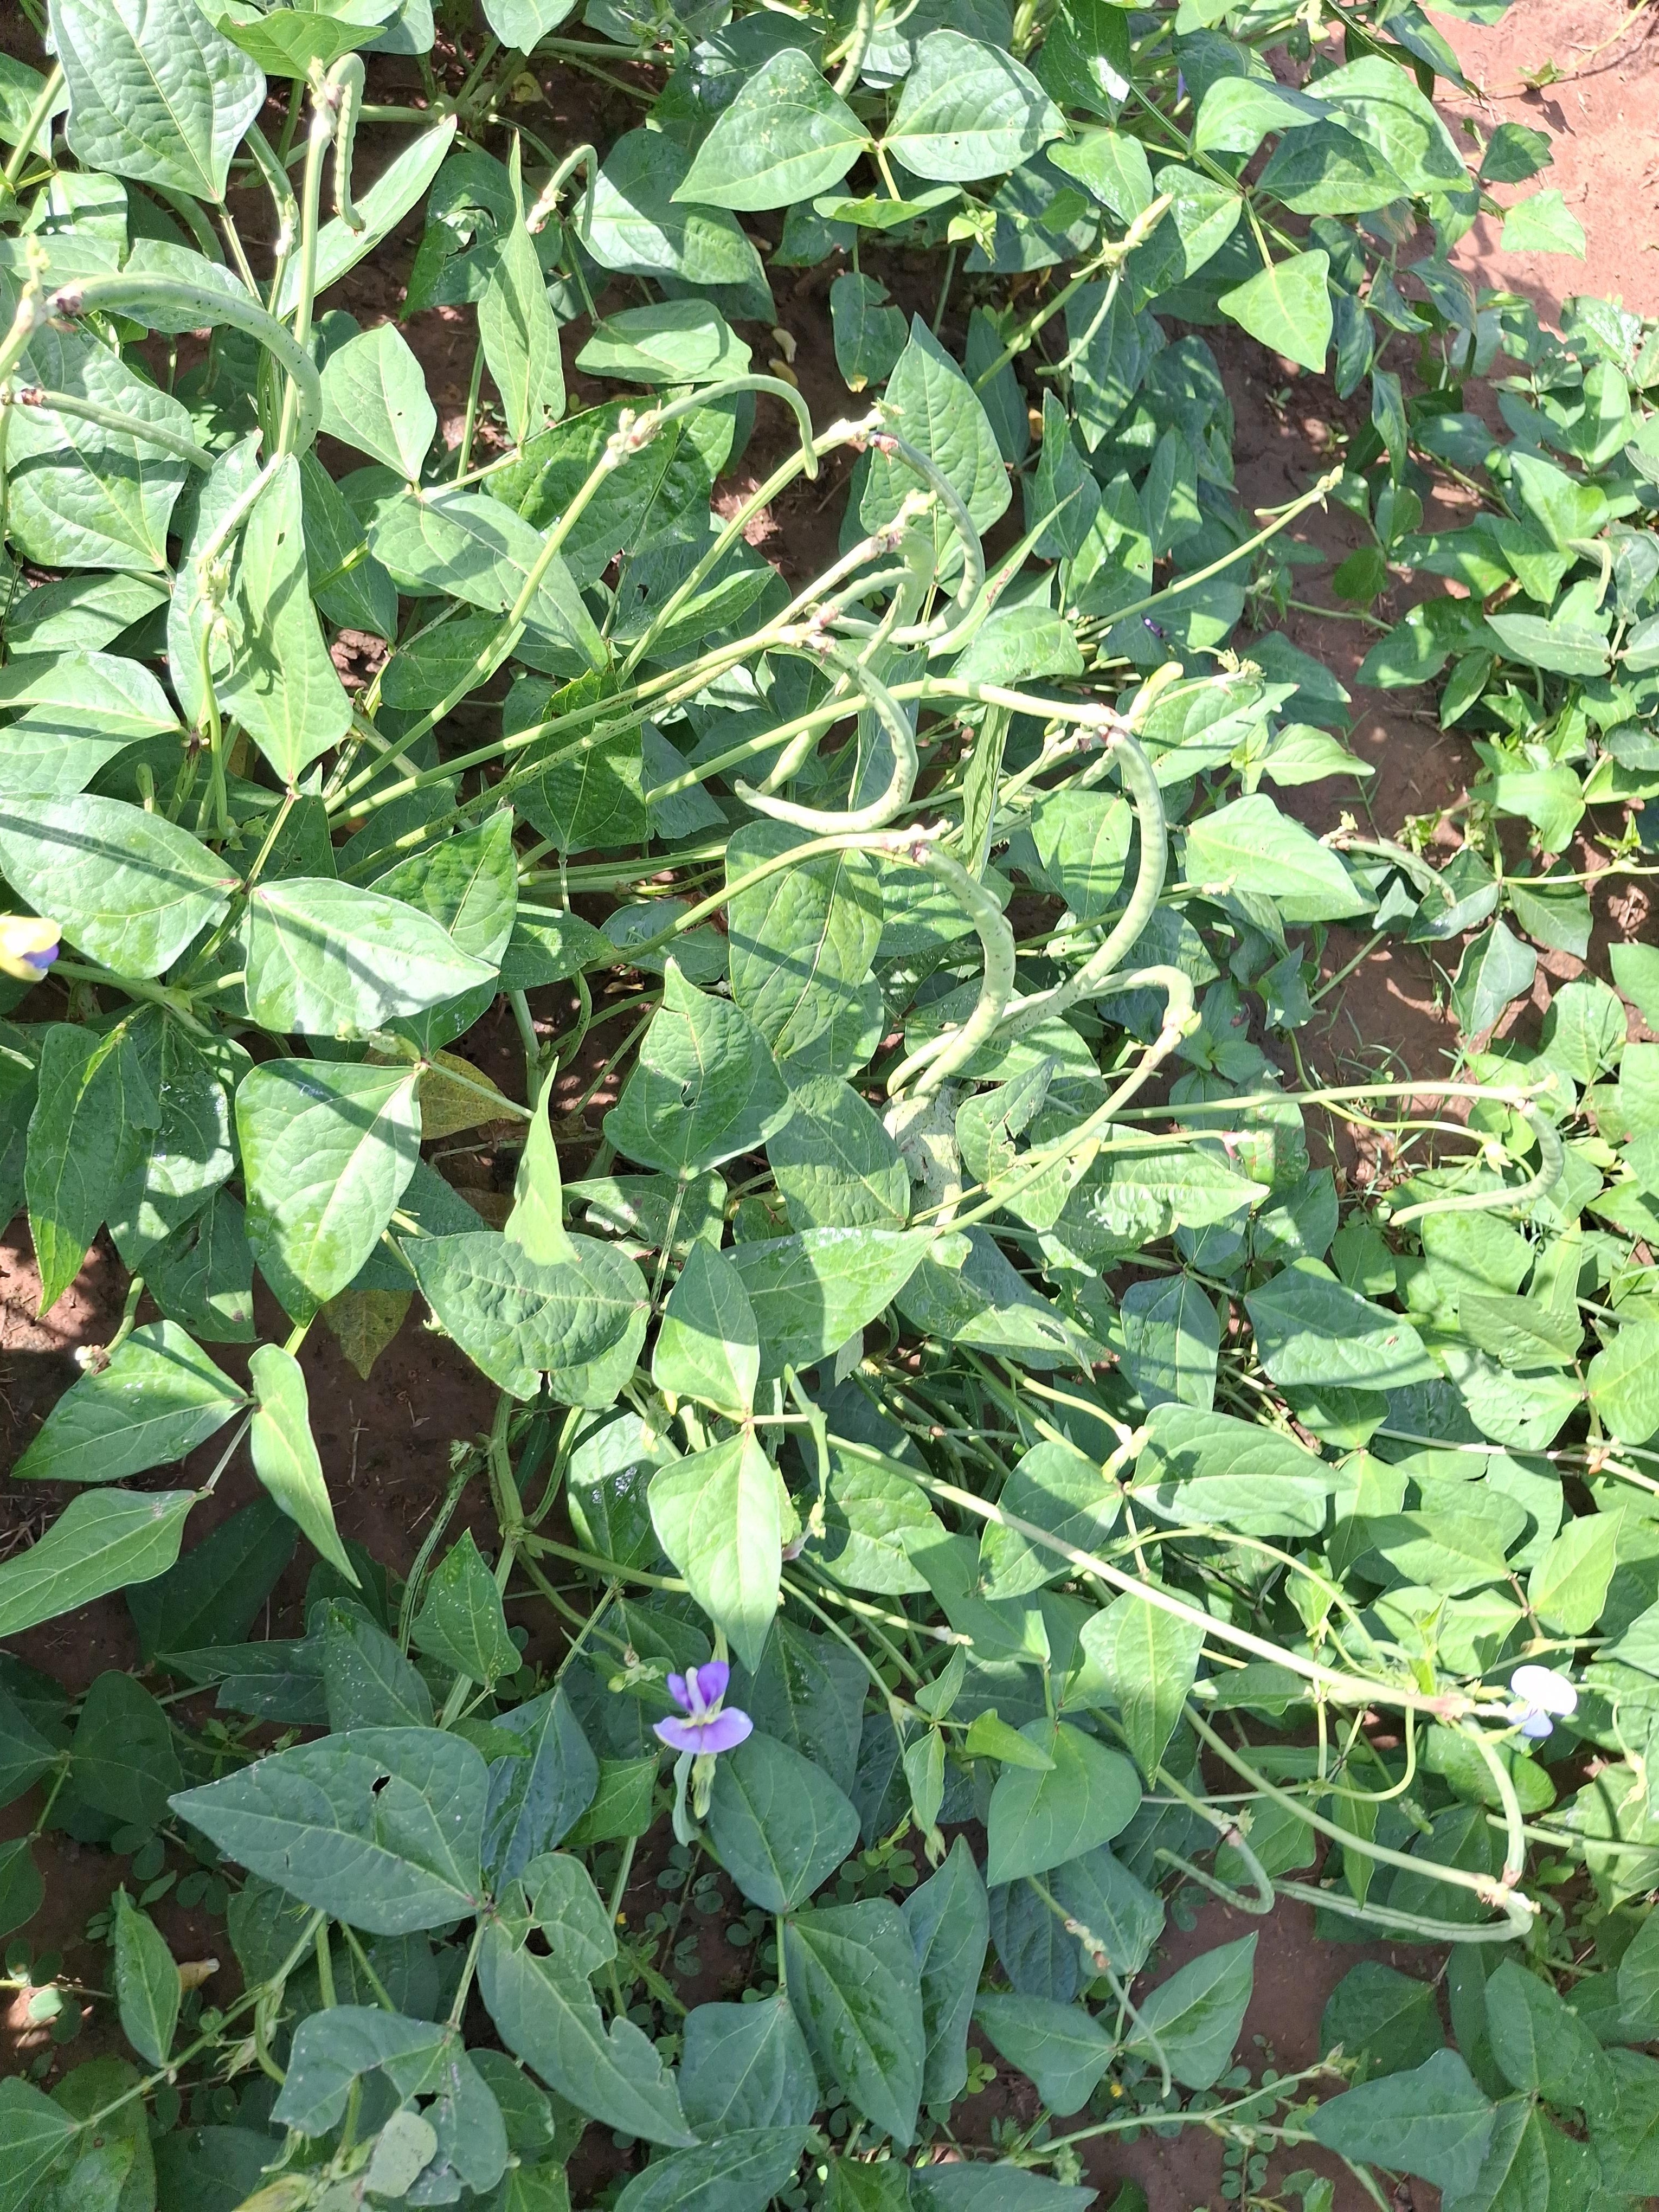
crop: cowpea
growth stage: development pod
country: Nigeria
